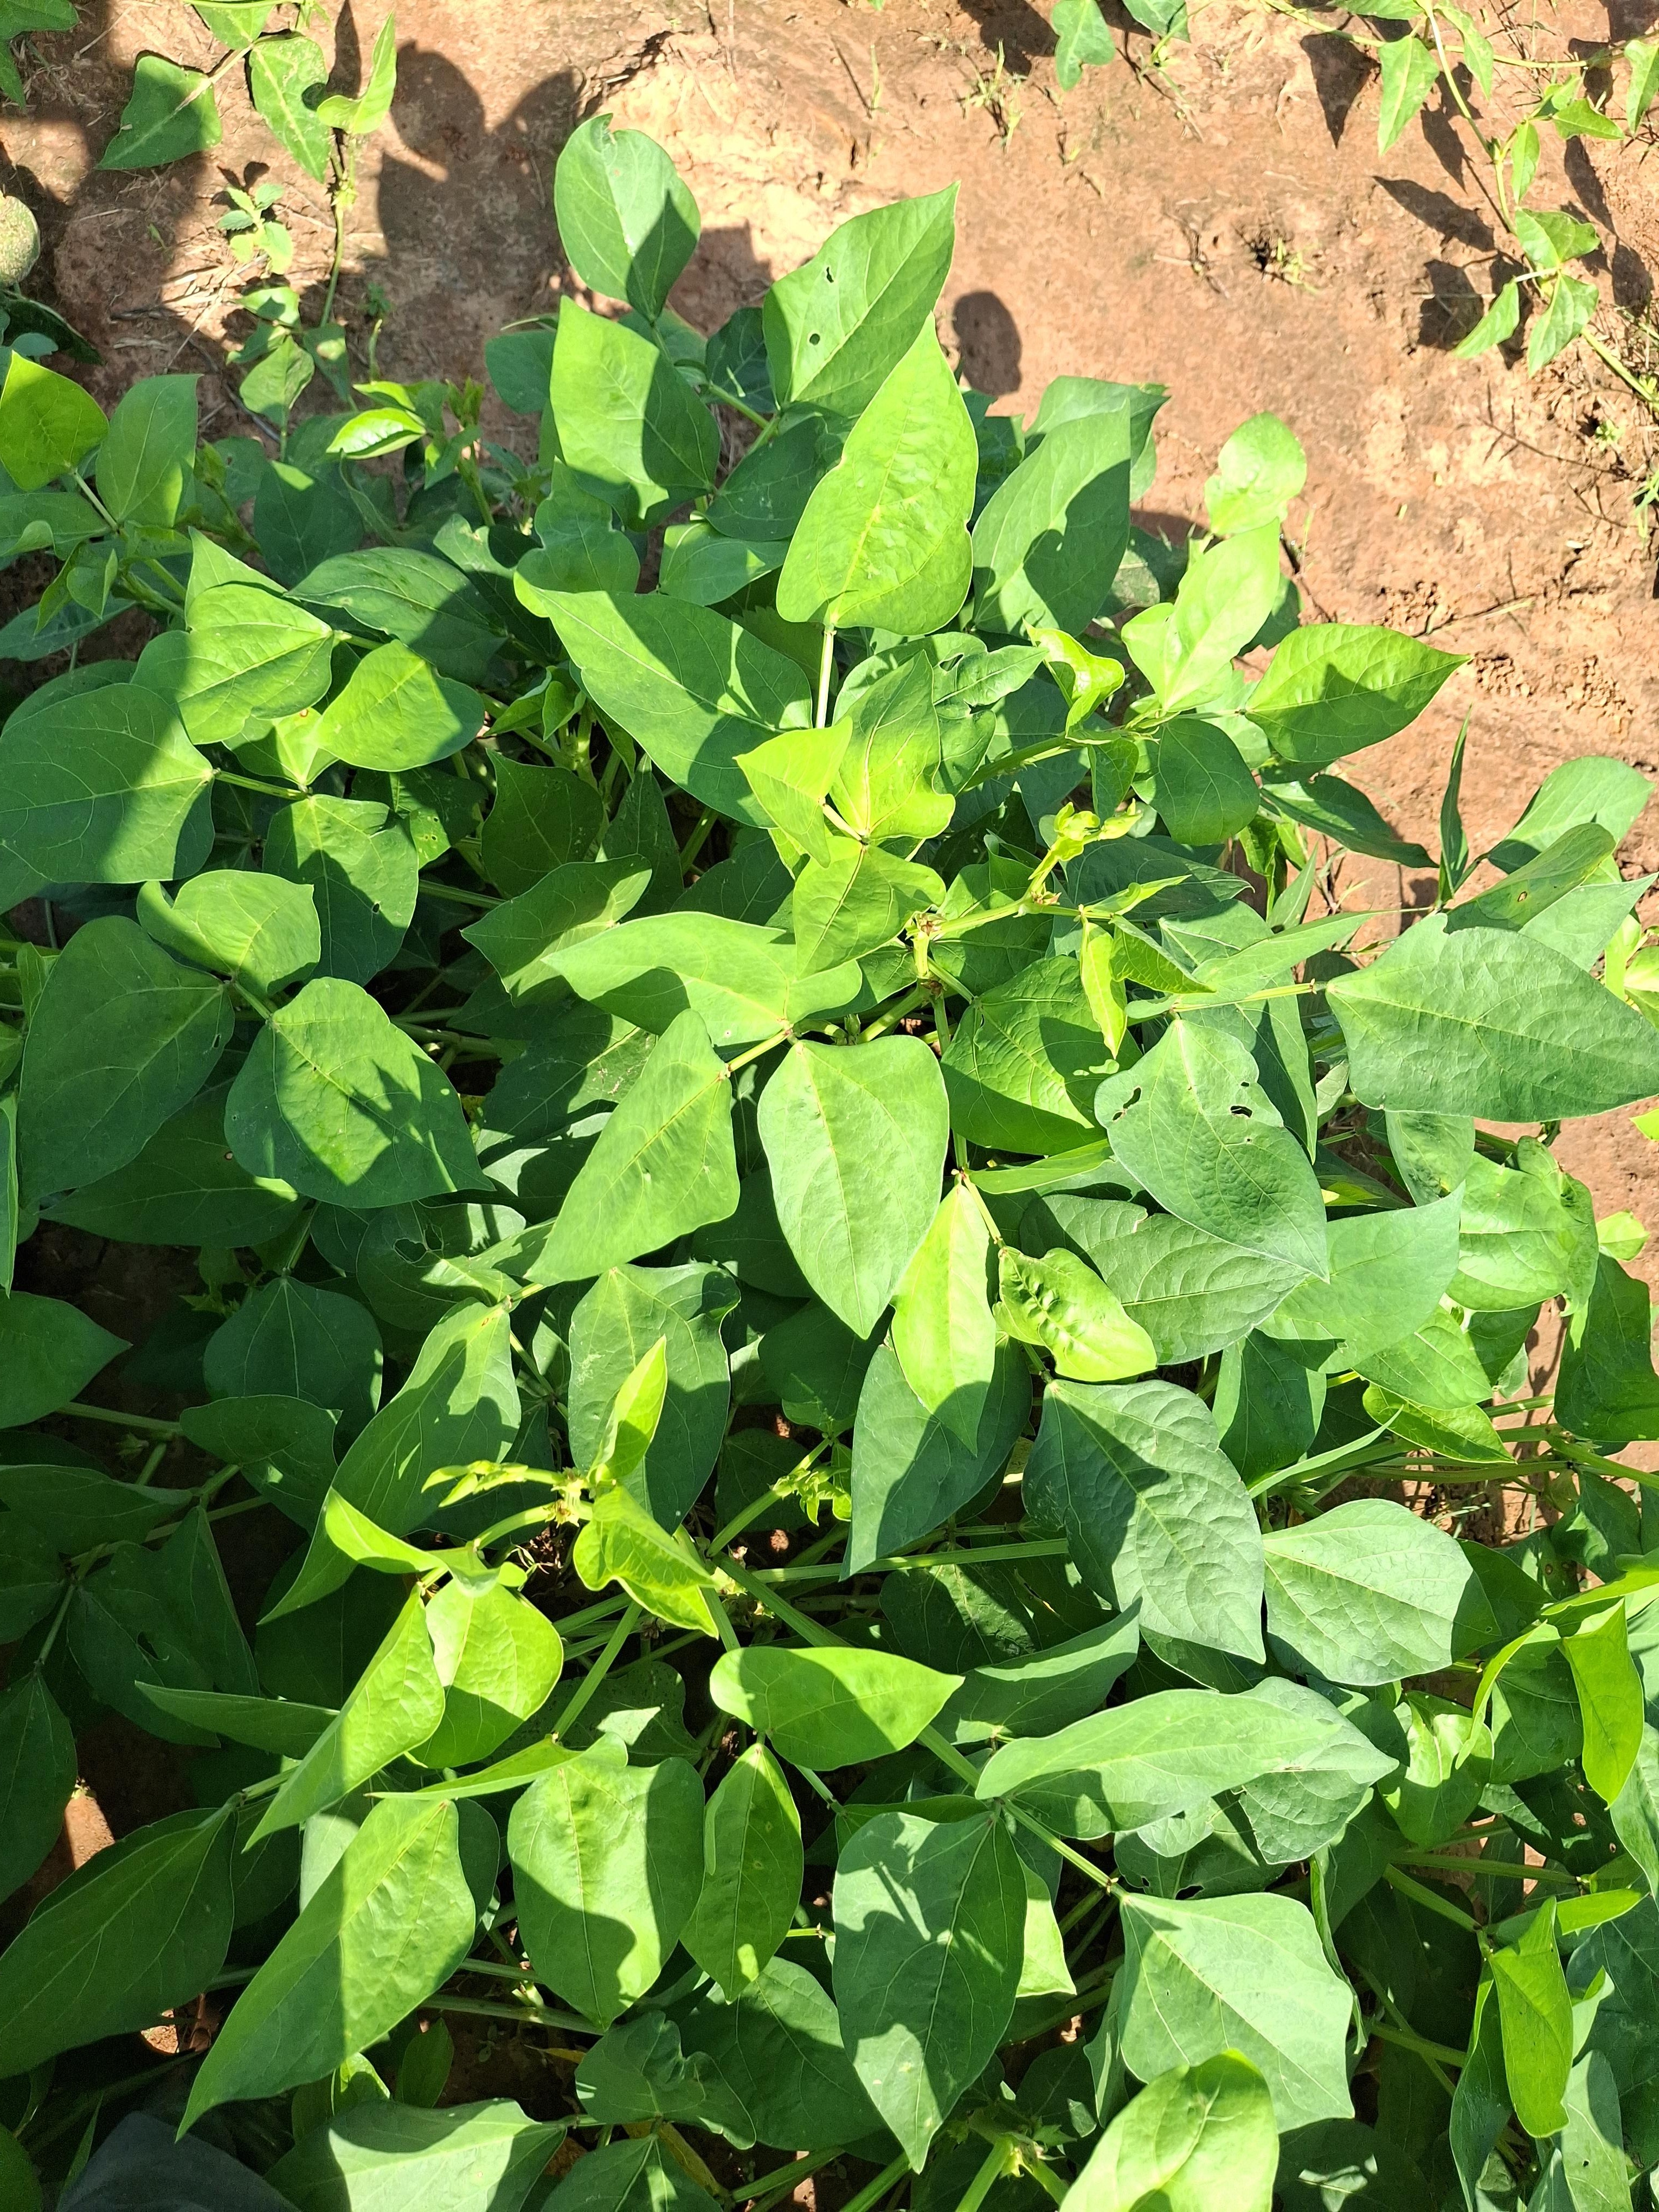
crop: cowpea
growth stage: flowering
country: Nigeria
